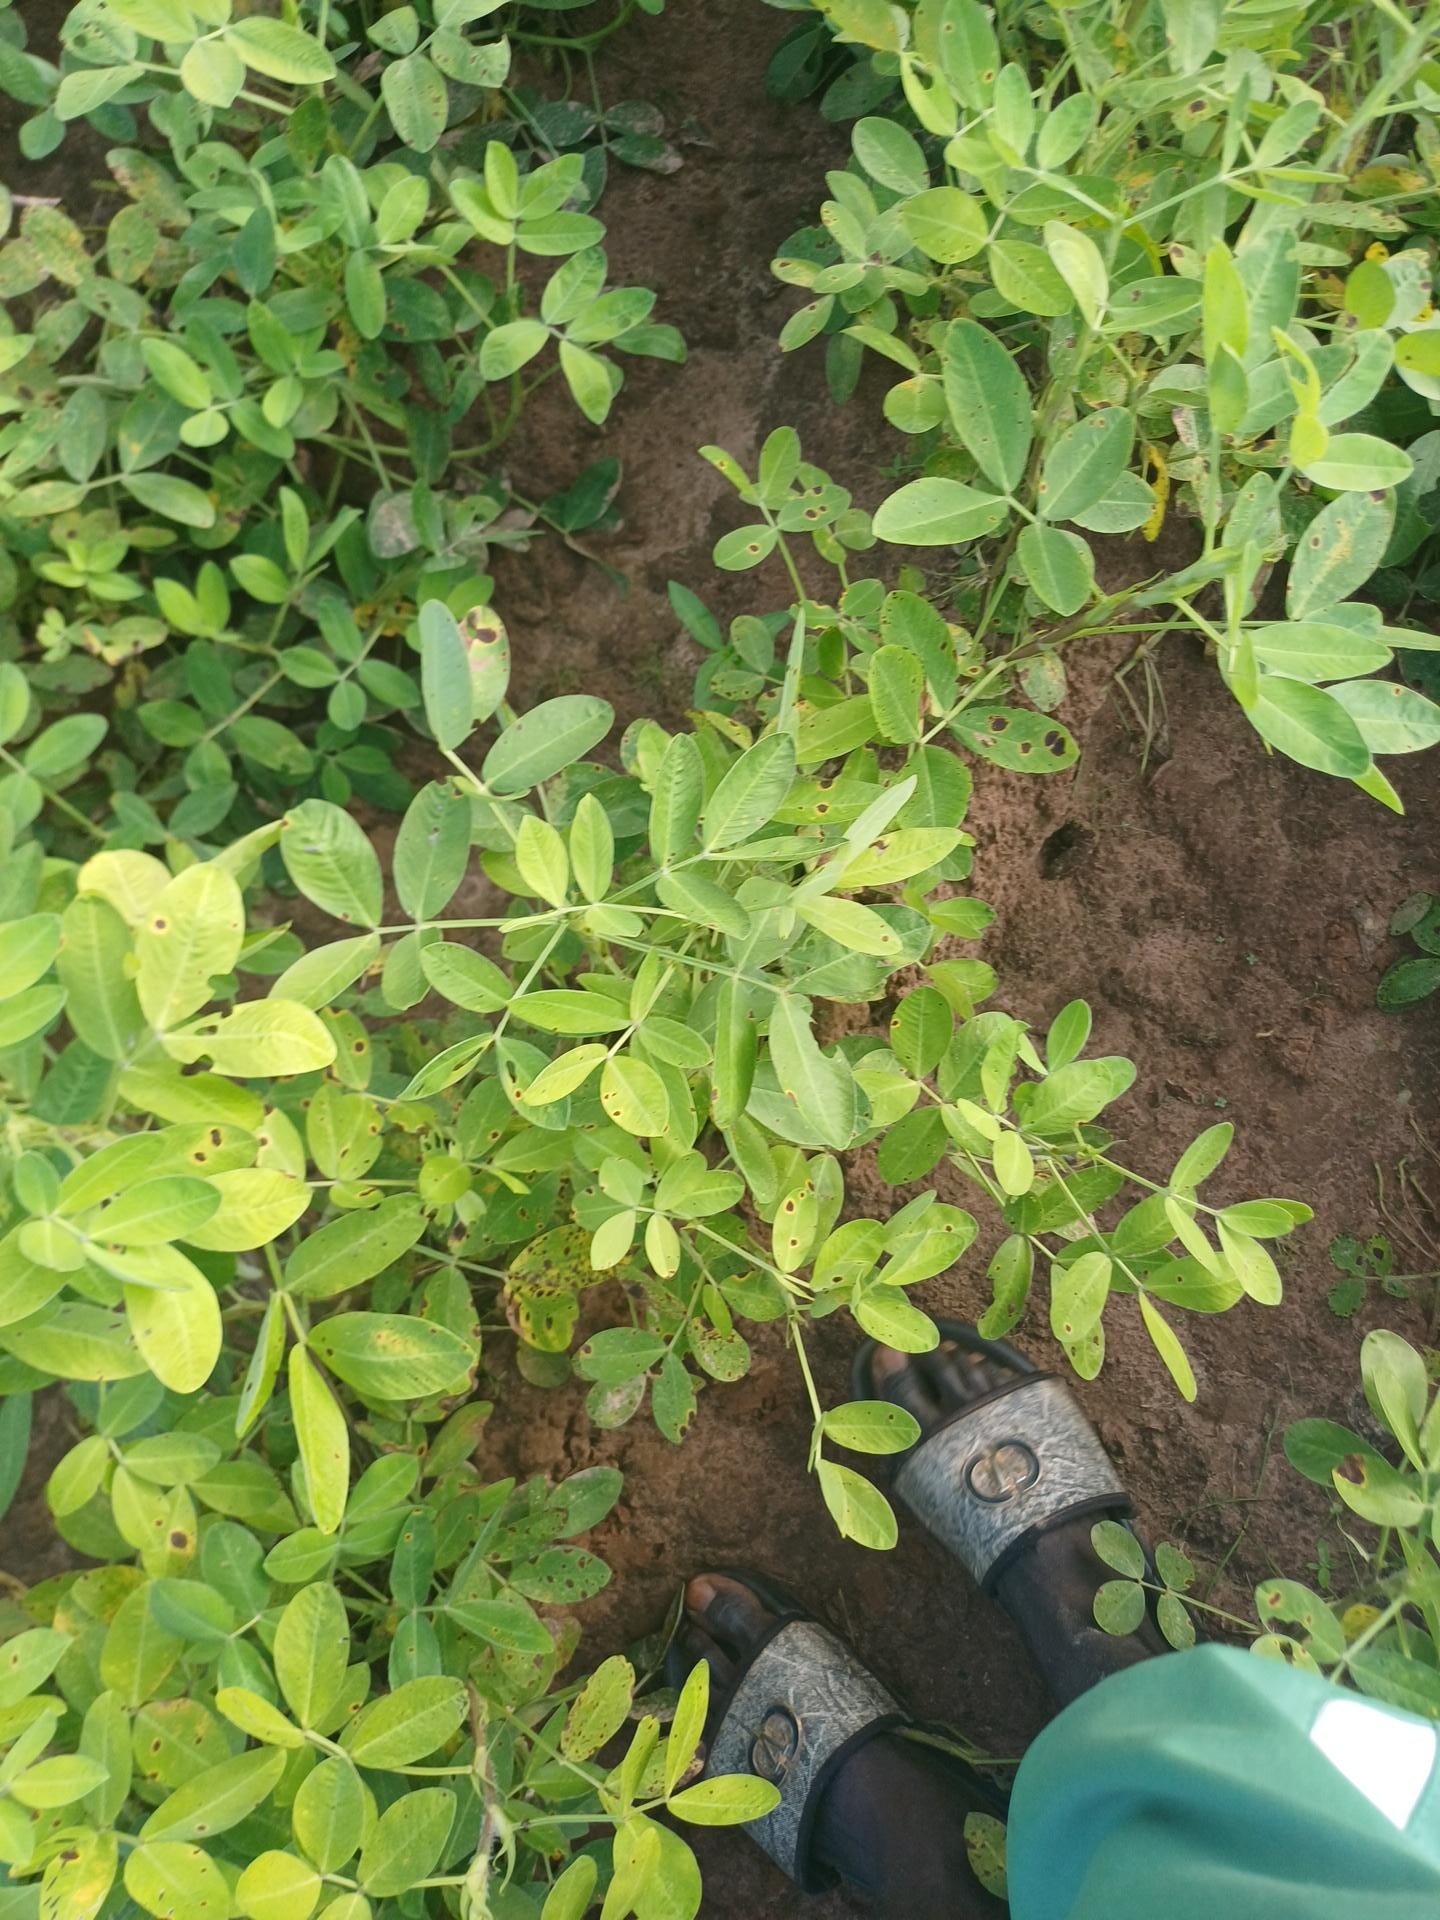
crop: groundnut
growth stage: flowering
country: Senegal
